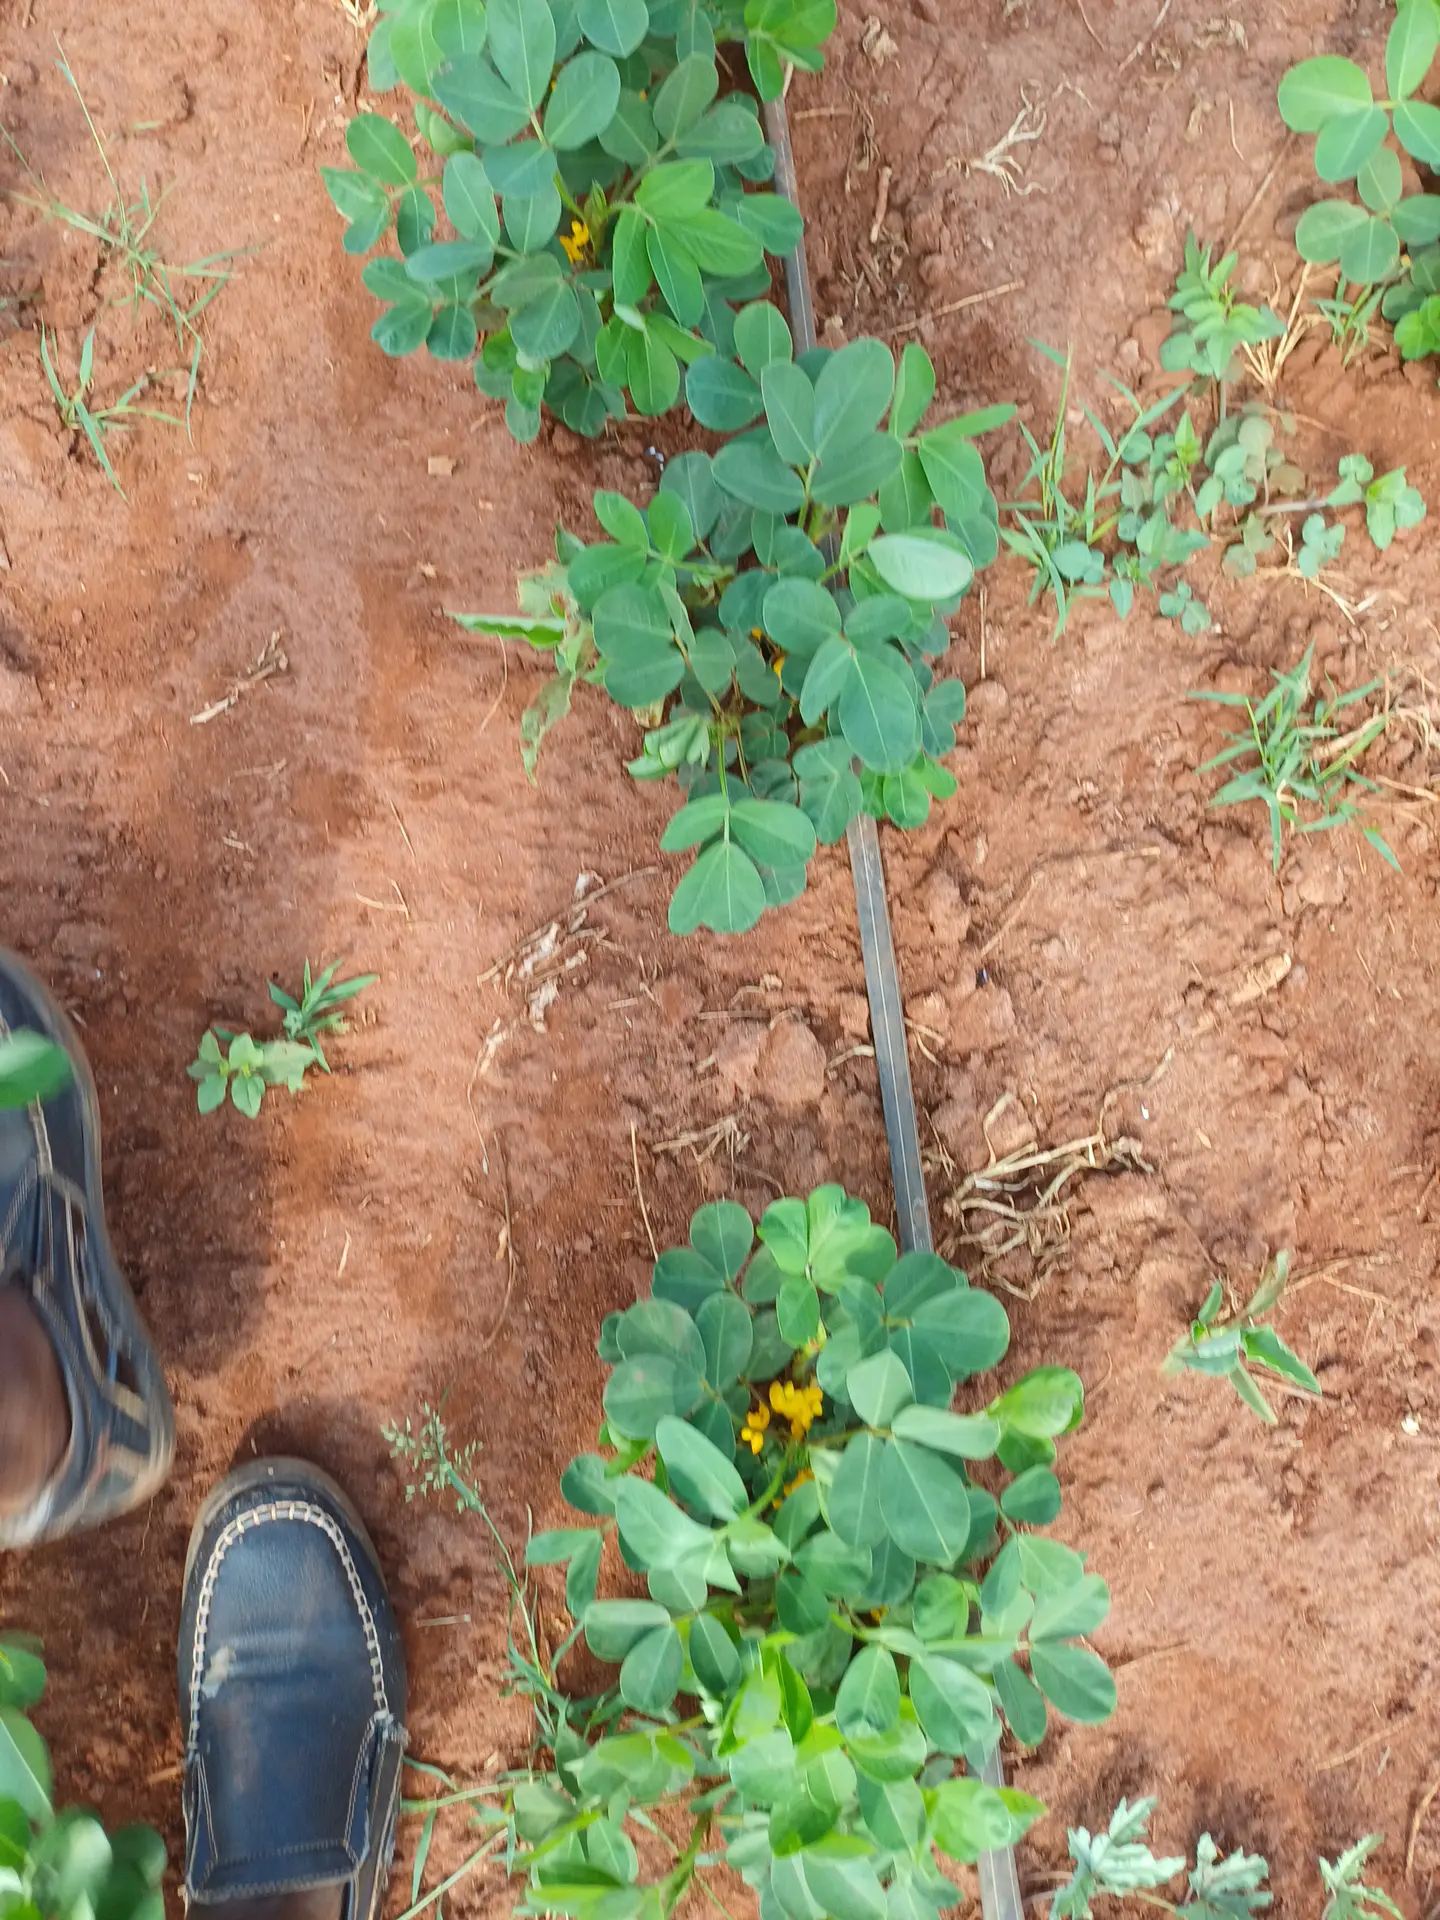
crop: groundnut
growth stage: flowering
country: Kenya
